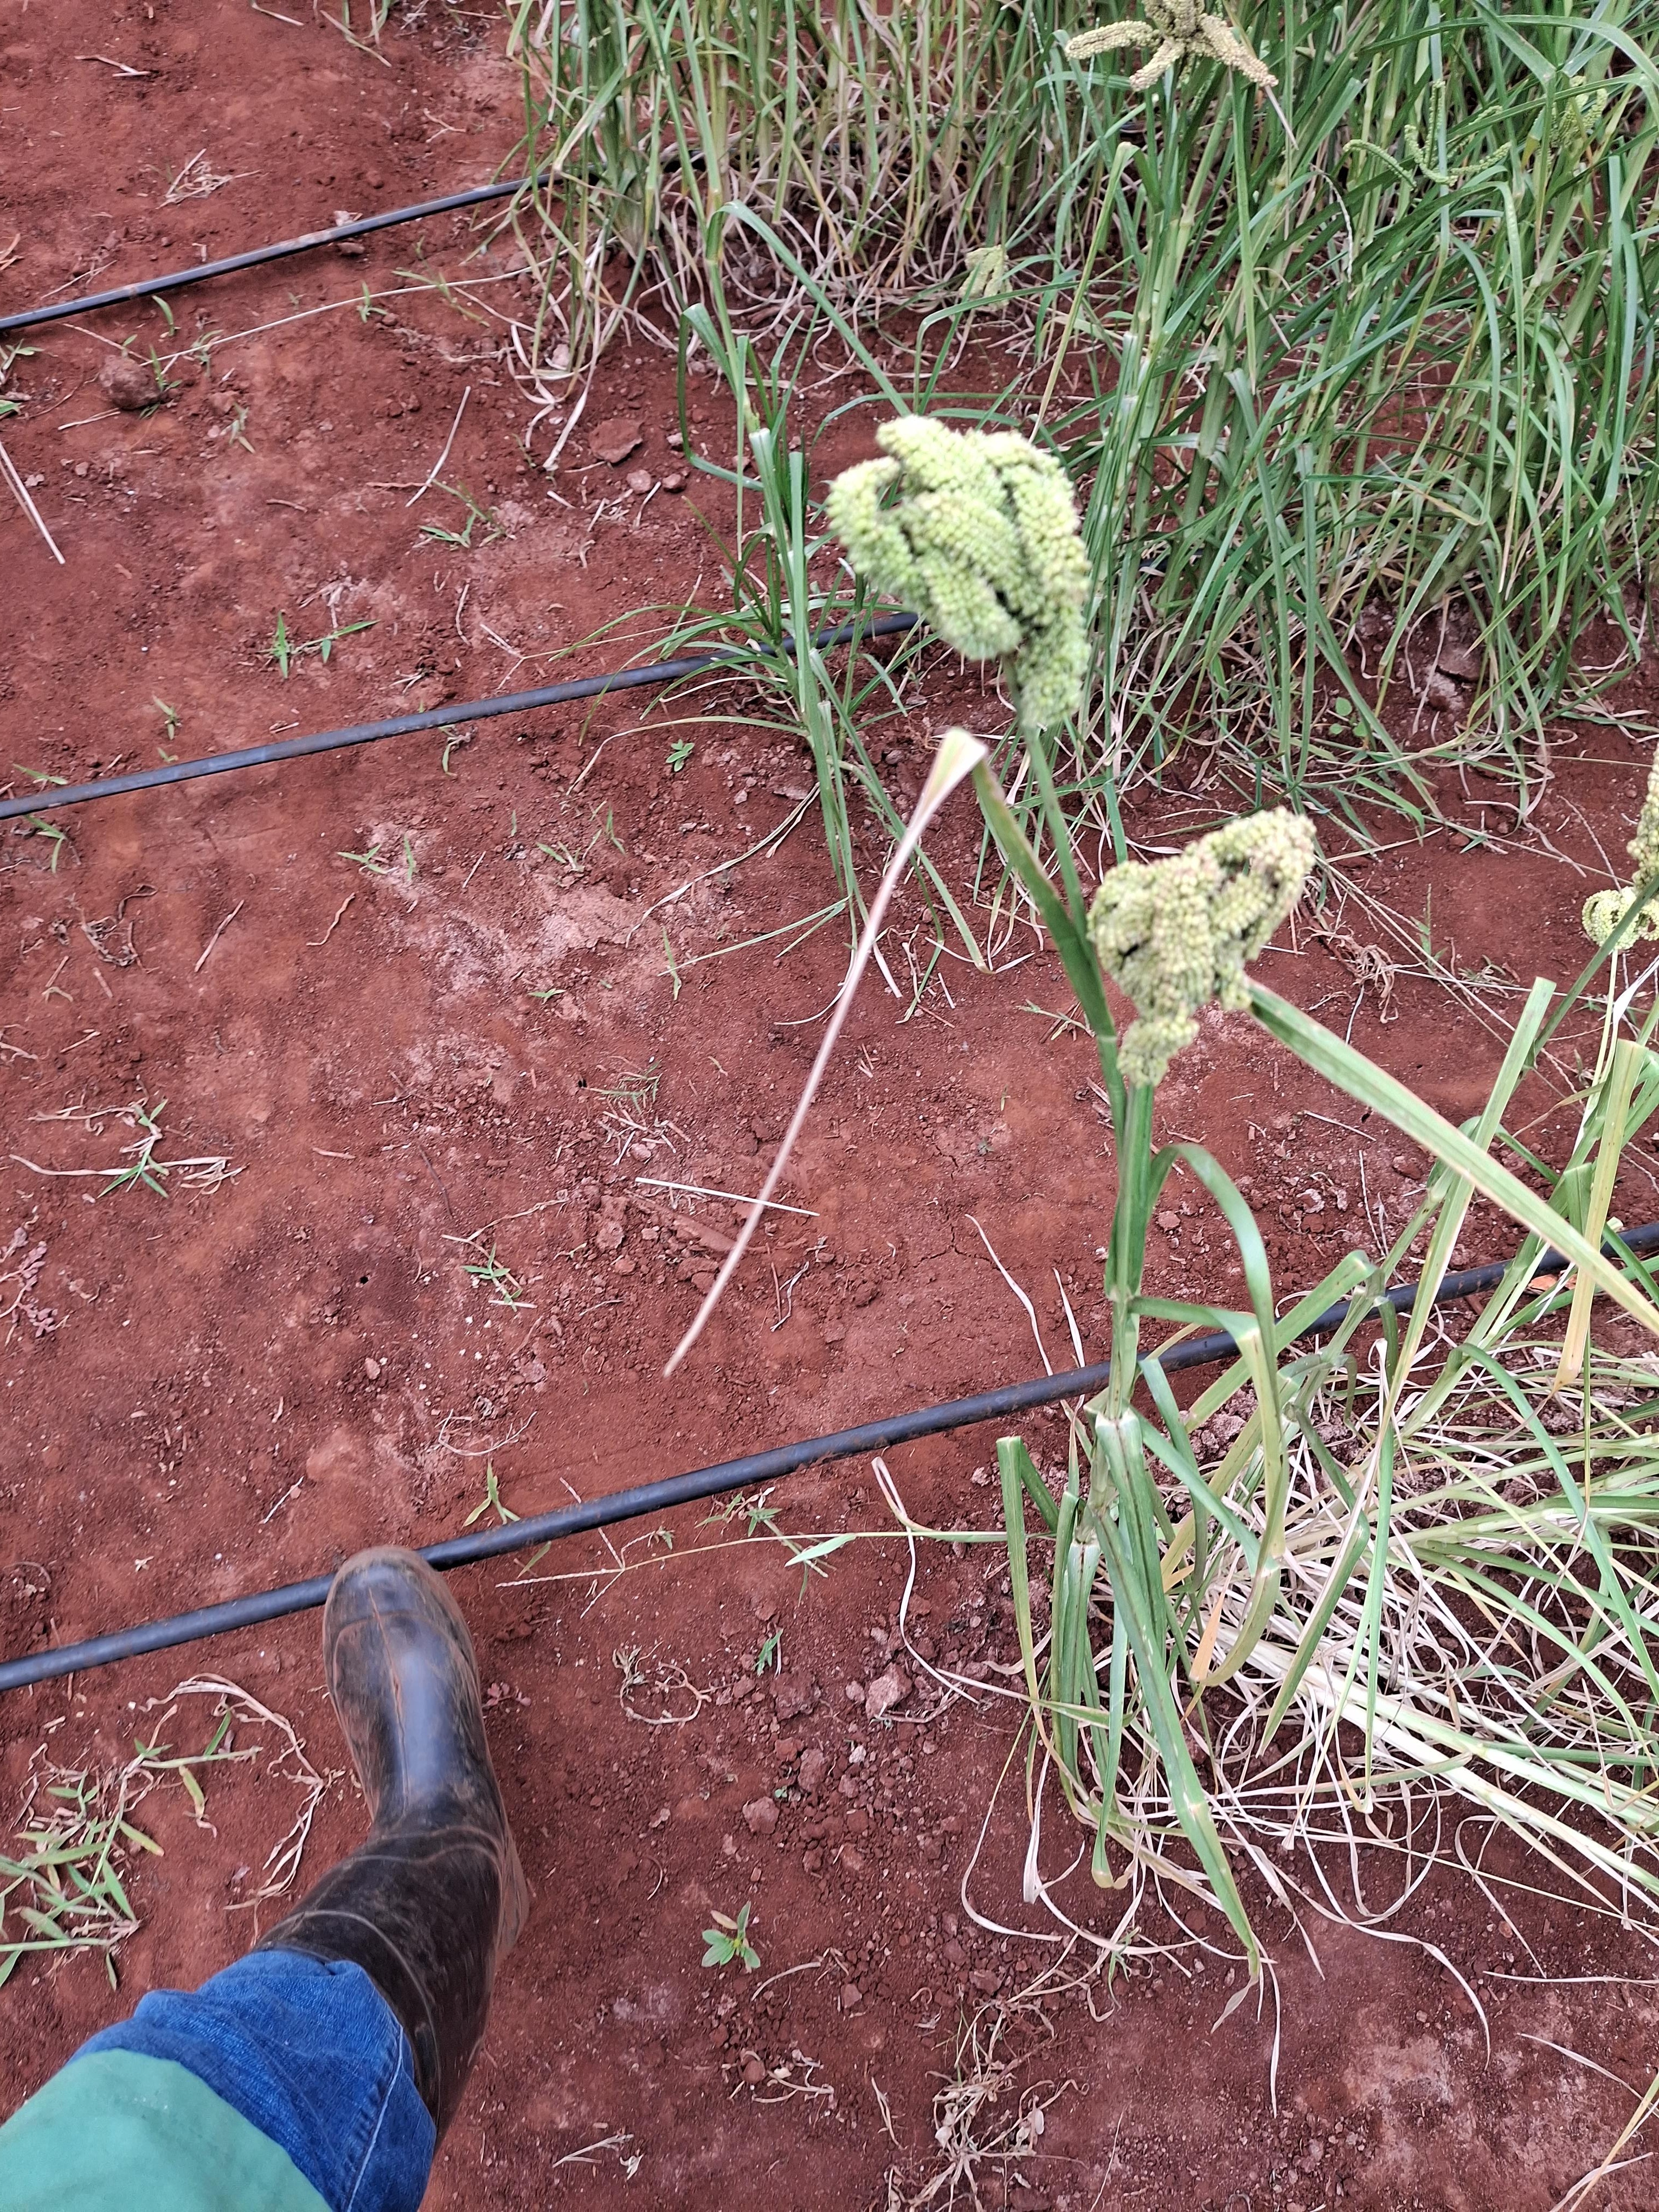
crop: finger millet
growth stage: filling grain
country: Kenya
